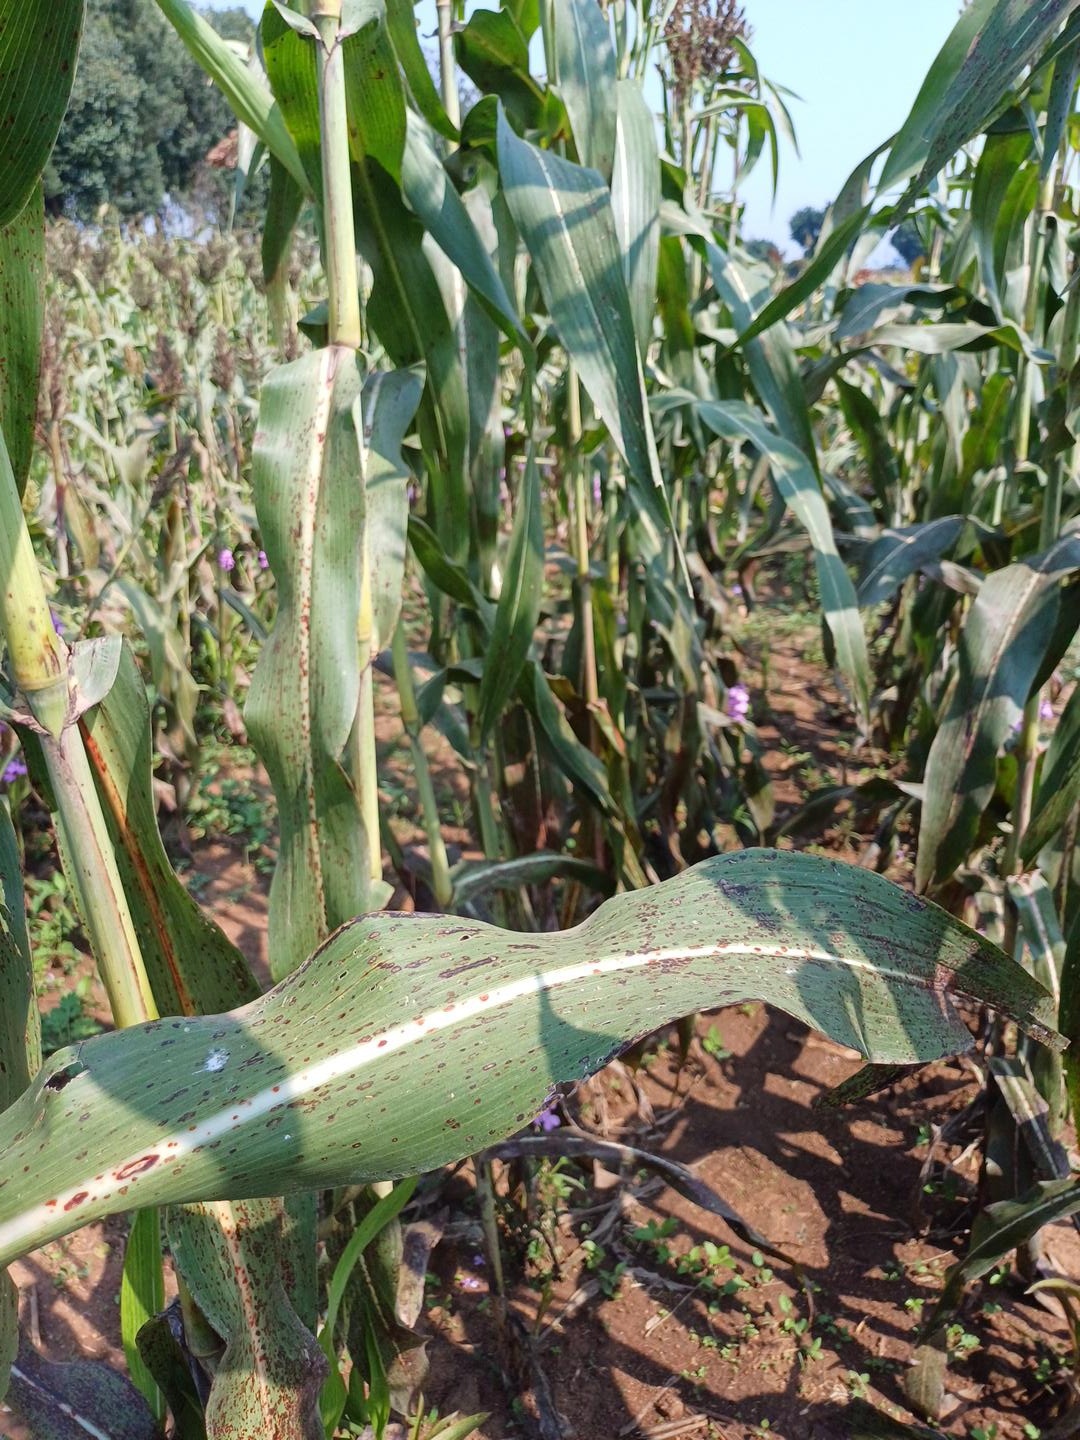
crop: sorghum
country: Kenya
